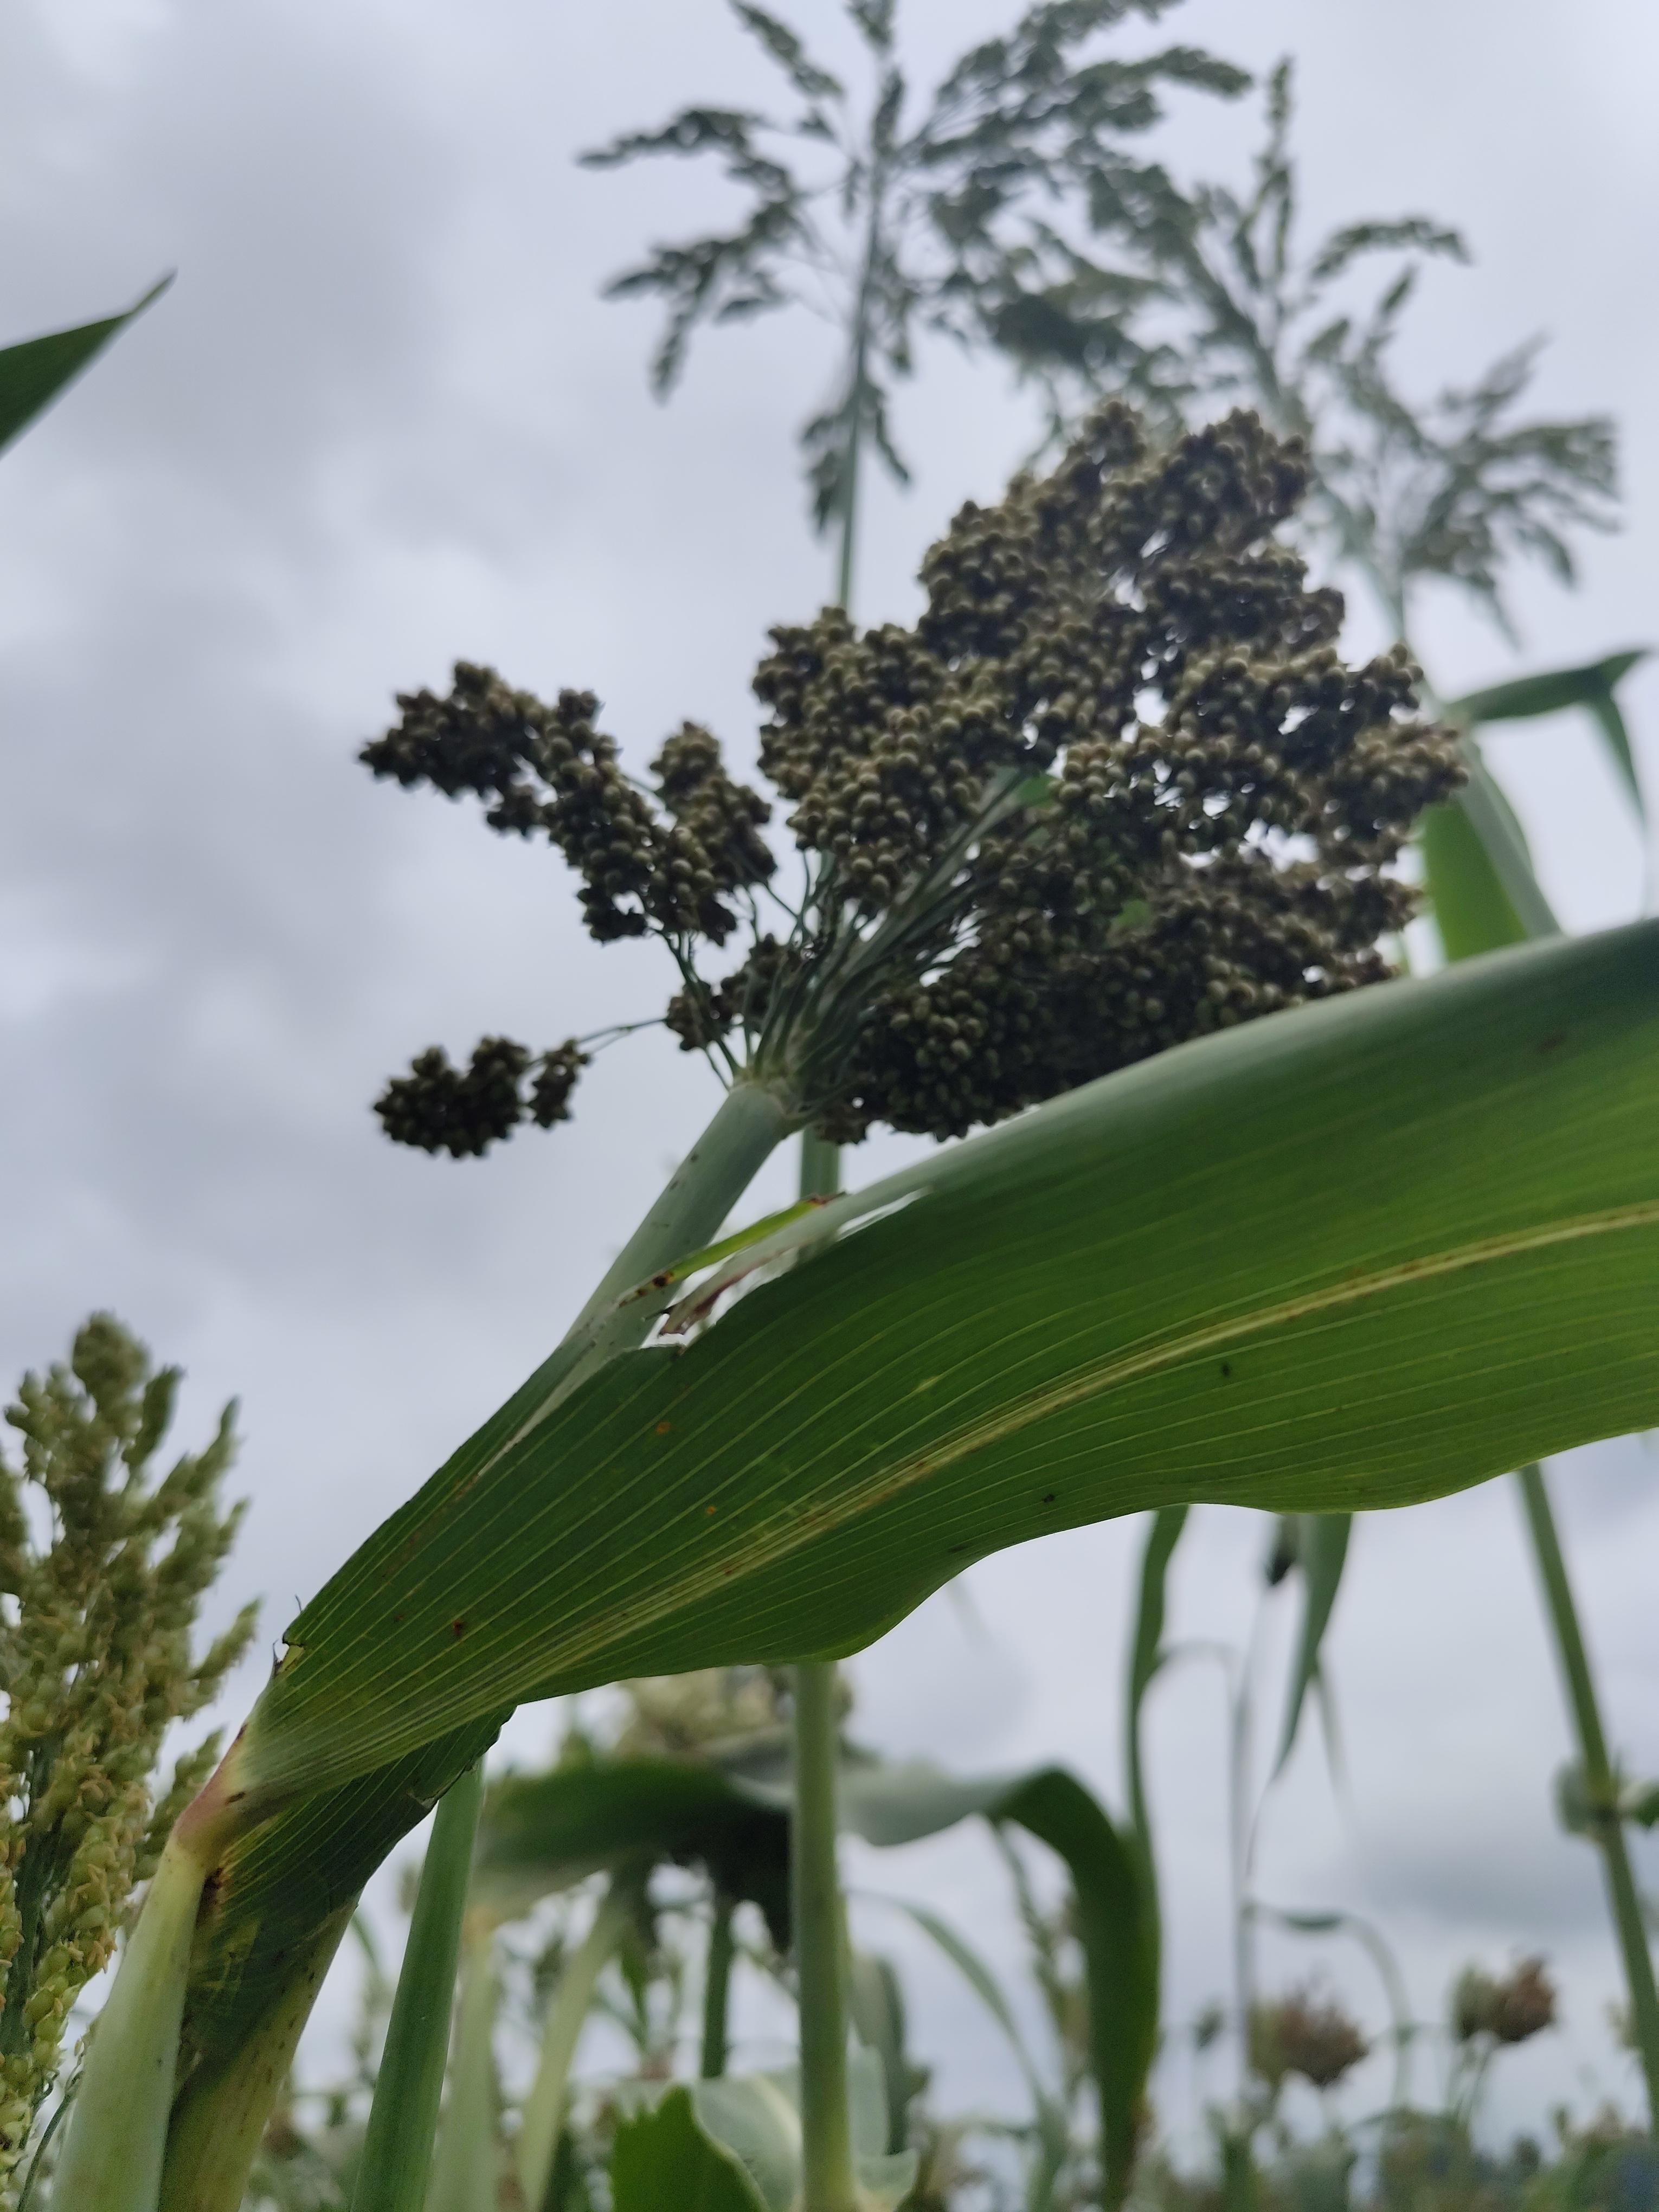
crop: sorghum
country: Tanzania
